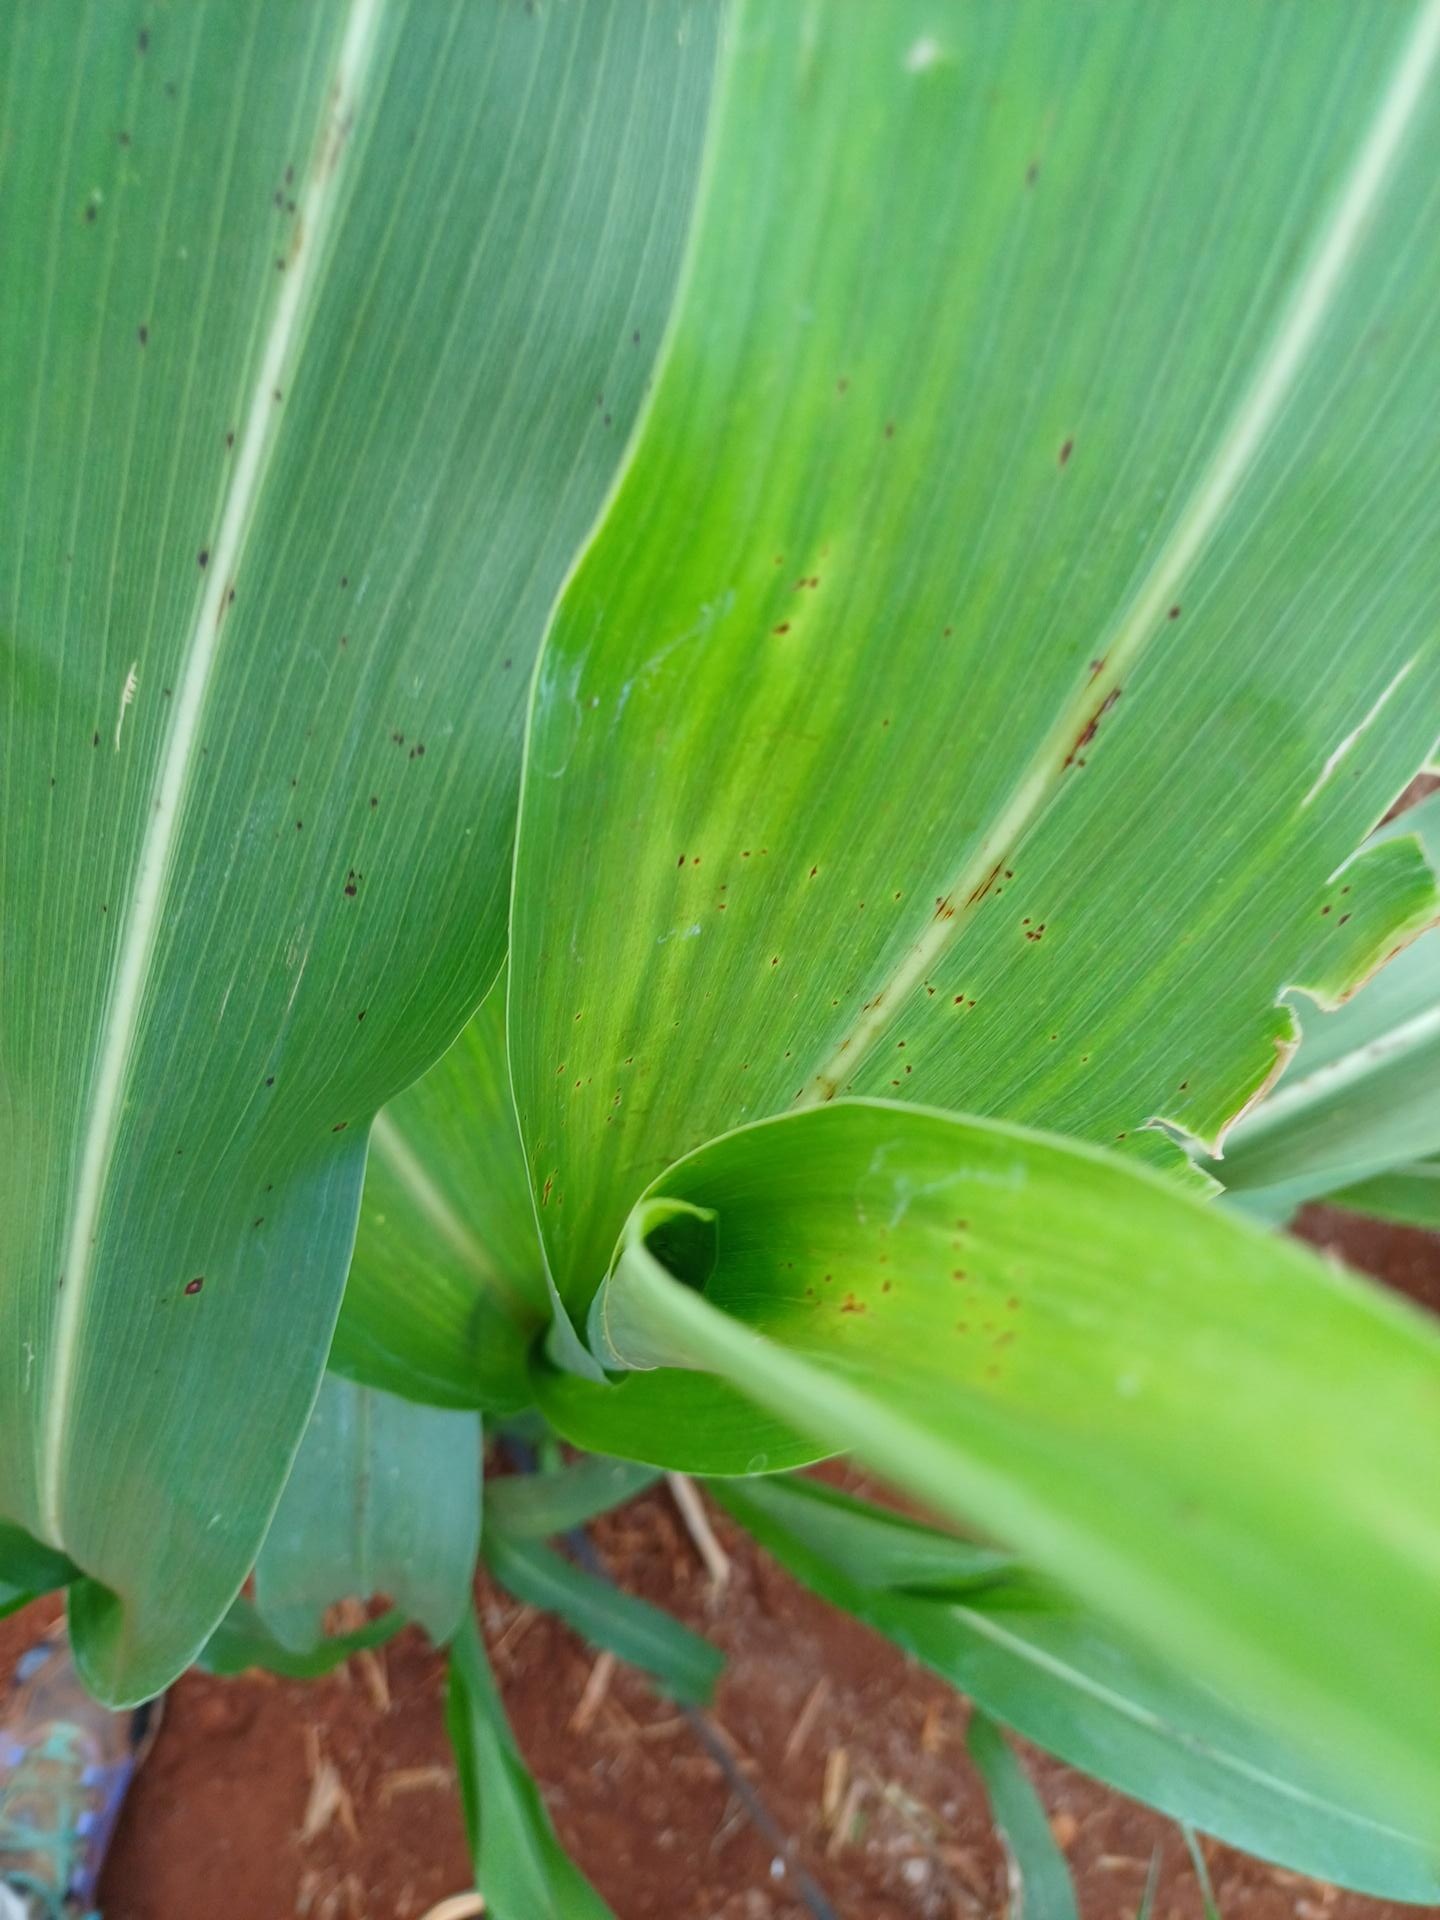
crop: sorghum
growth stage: vegetative
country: Kenya
